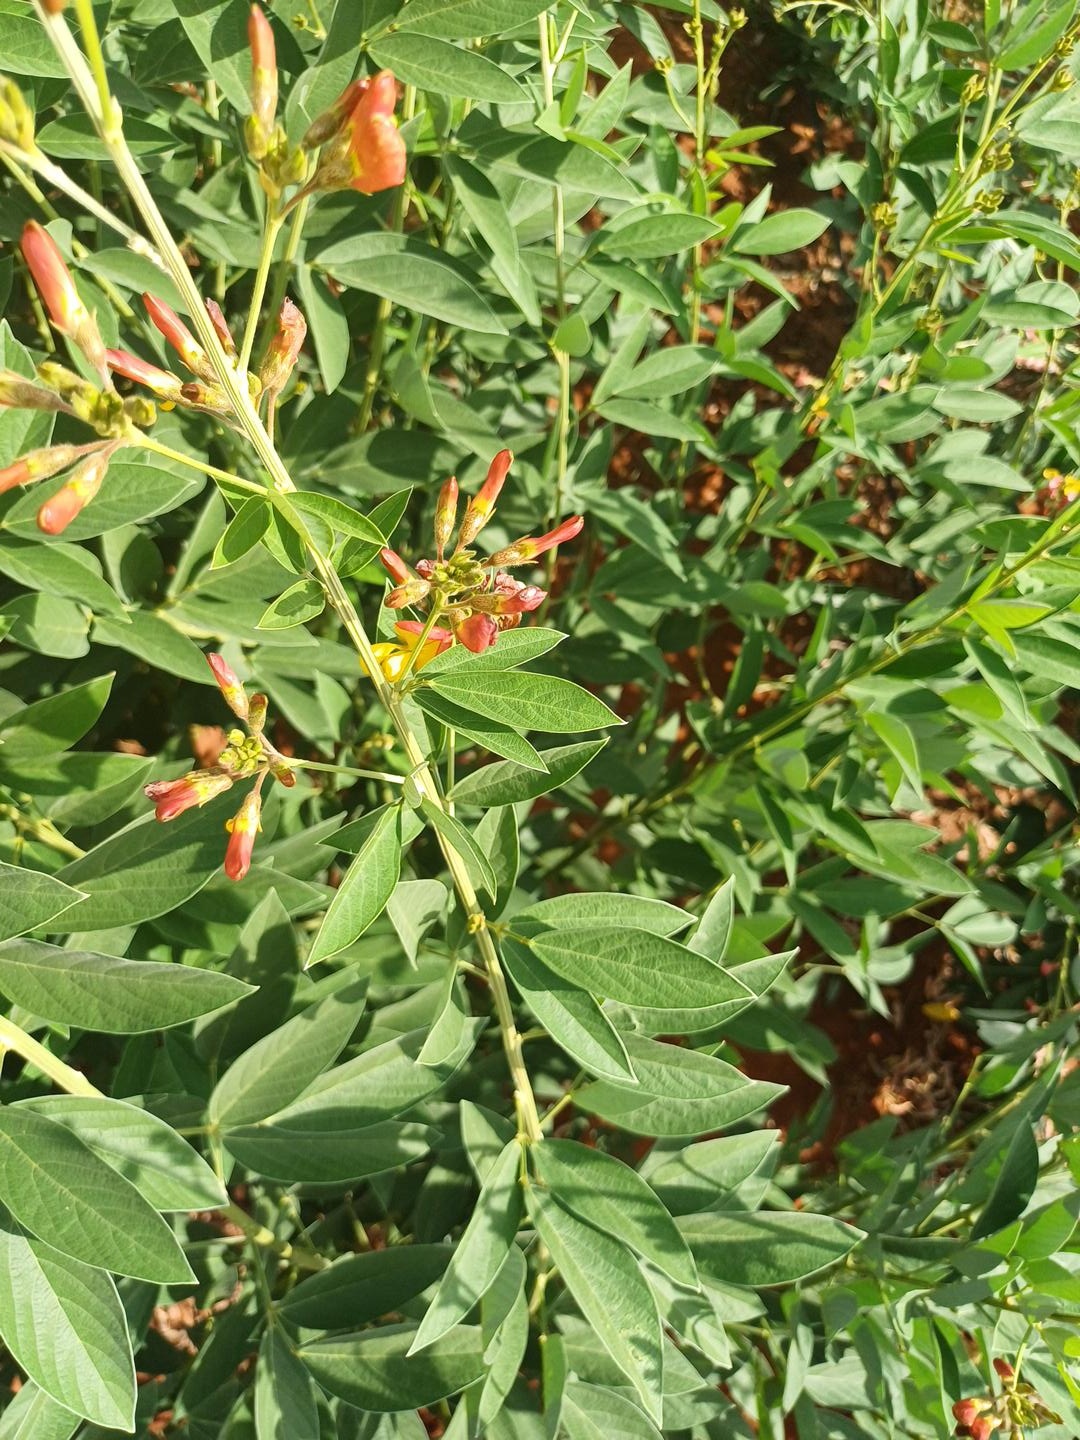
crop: pigeonpea
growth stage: development pod
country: Kenya
